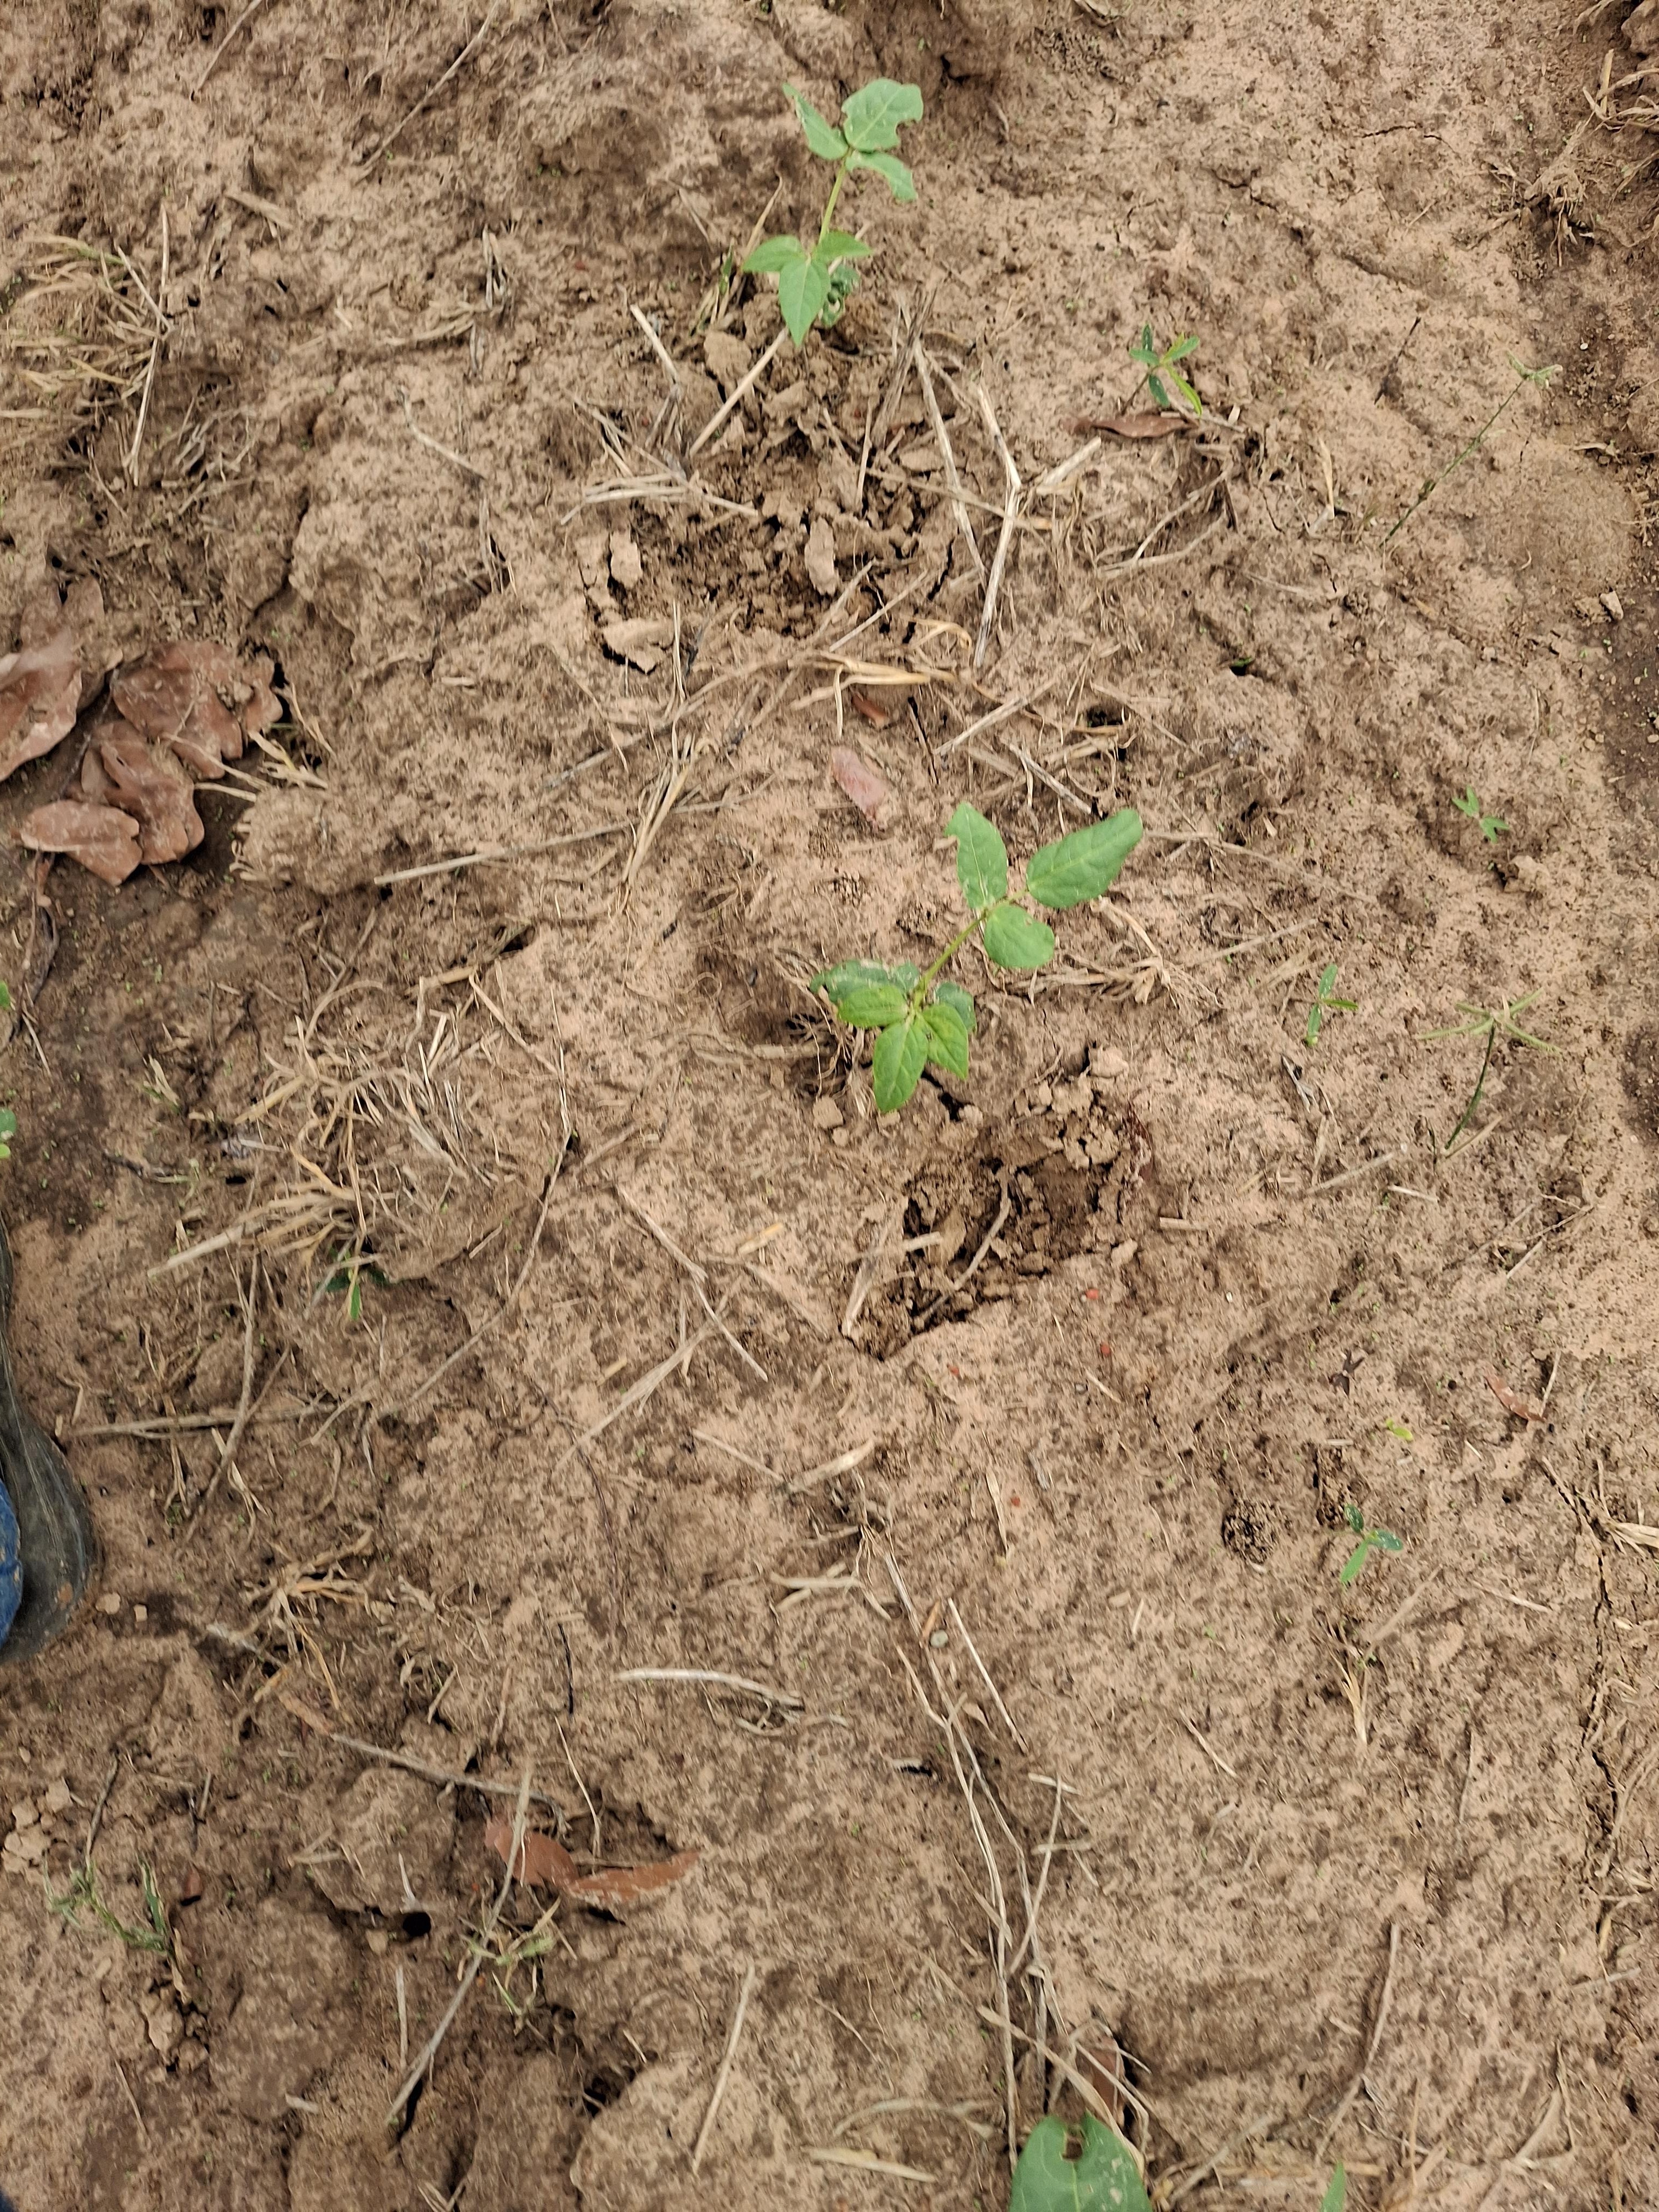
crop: cowpea
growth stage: emergence
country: Nigeria
